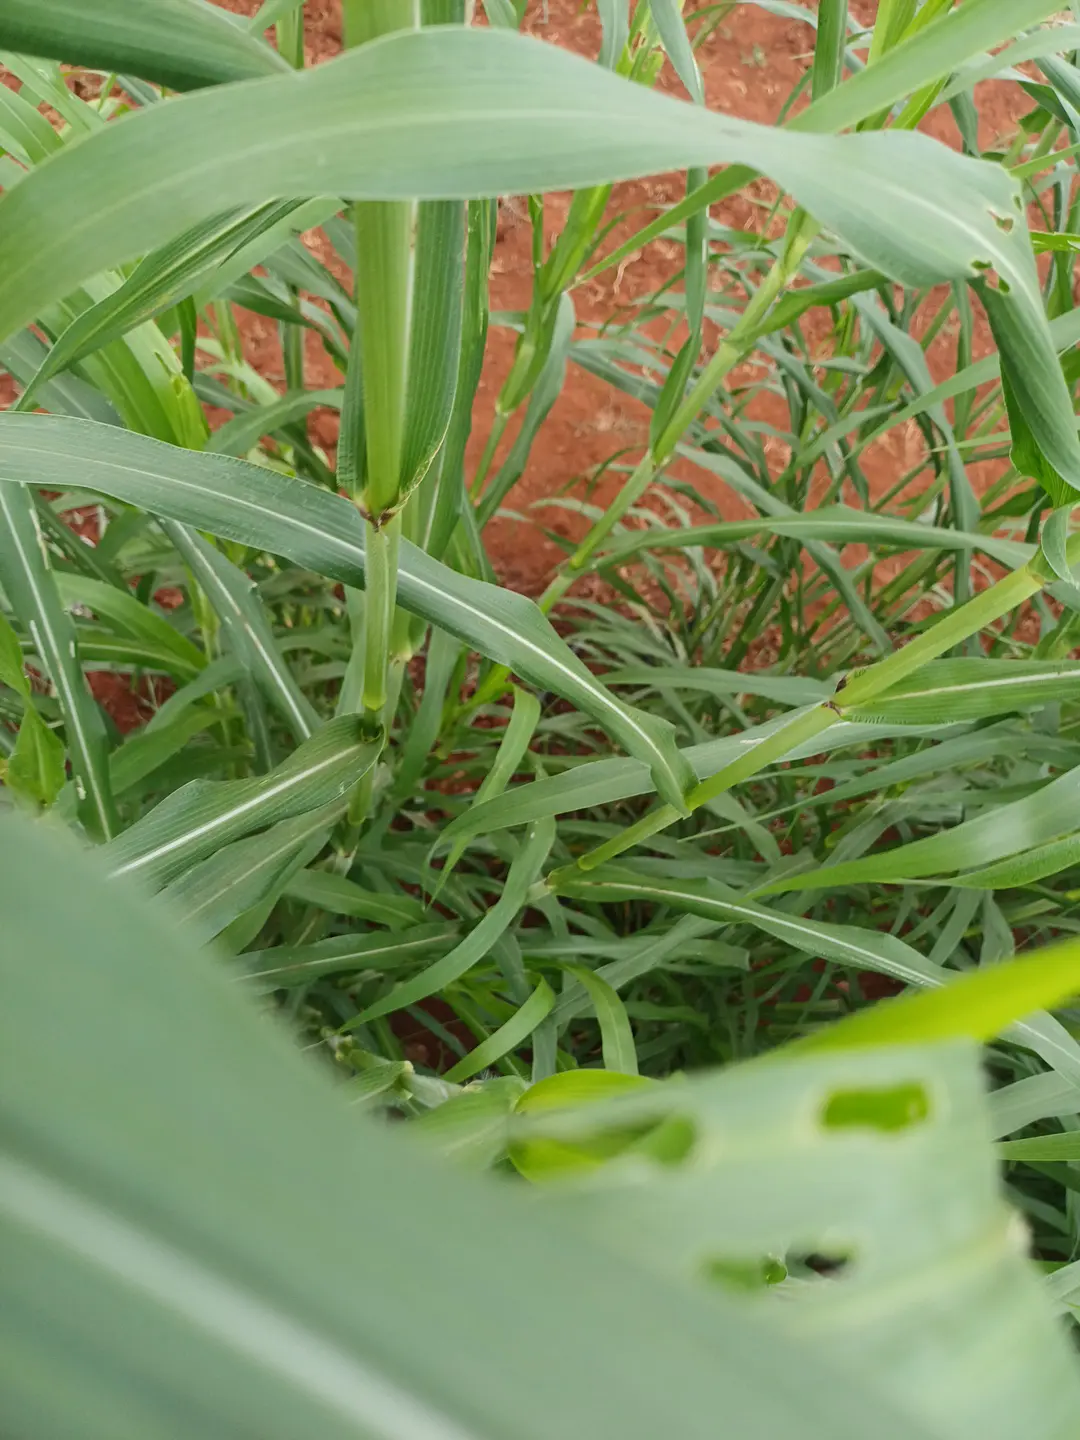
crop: pearl millet
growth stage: flowering
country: Kenya
